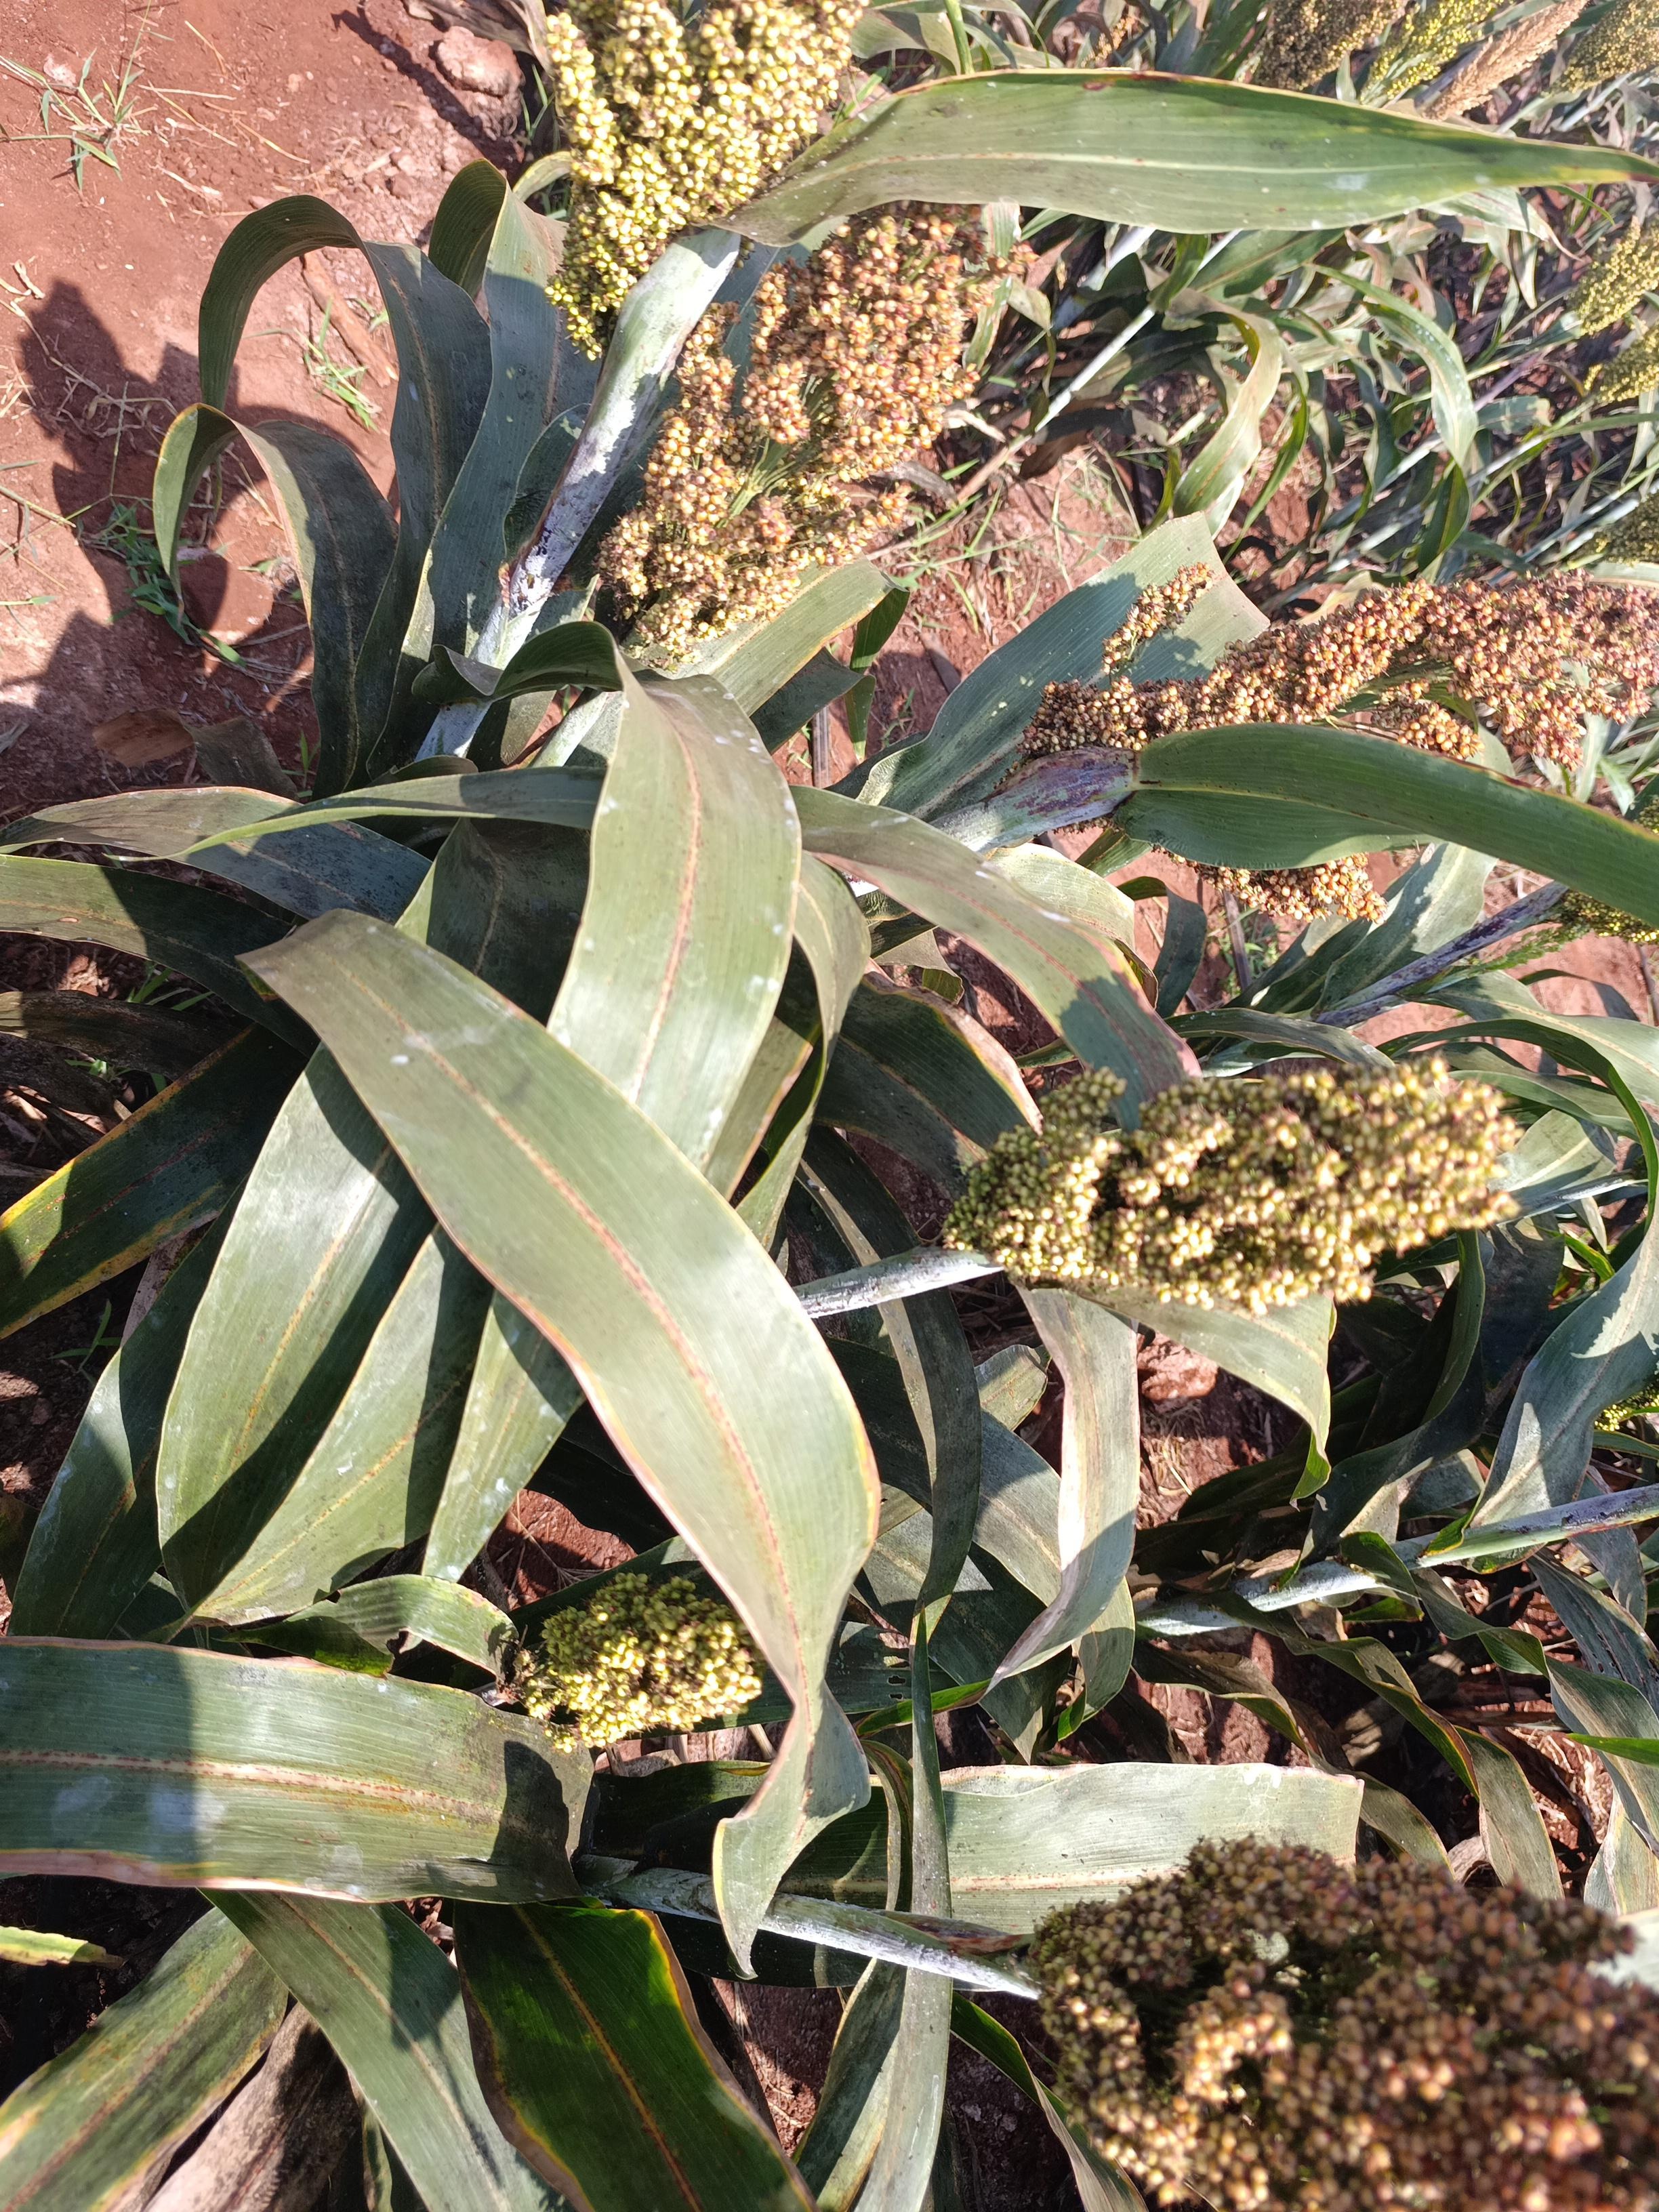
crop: sorghum
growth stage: filling grain
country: Kenya
